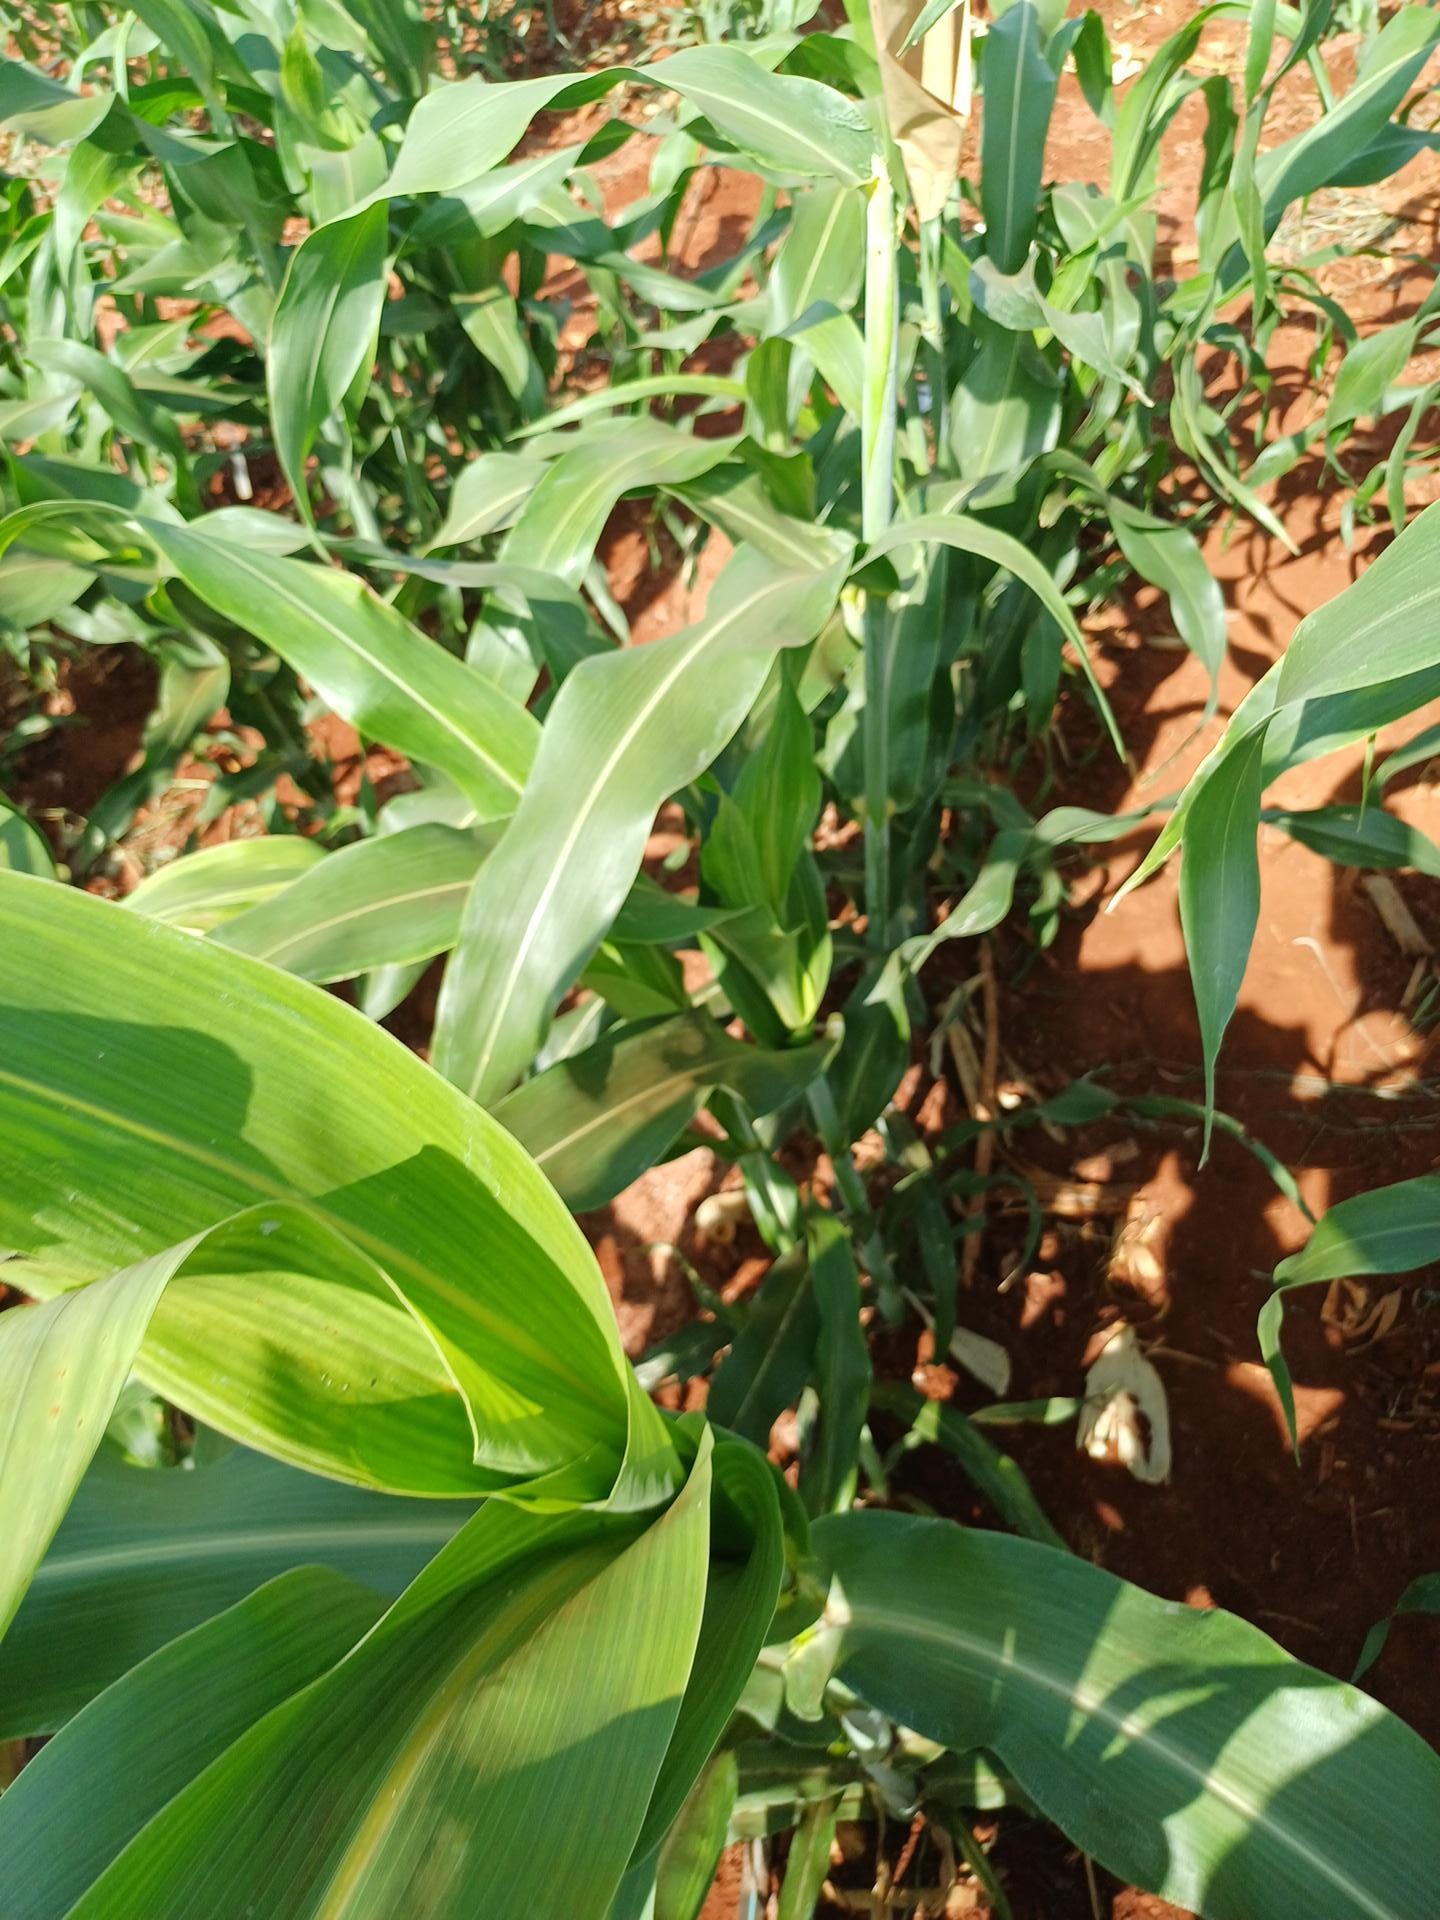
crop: sorghum
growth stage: heading tuber
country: Kenya
